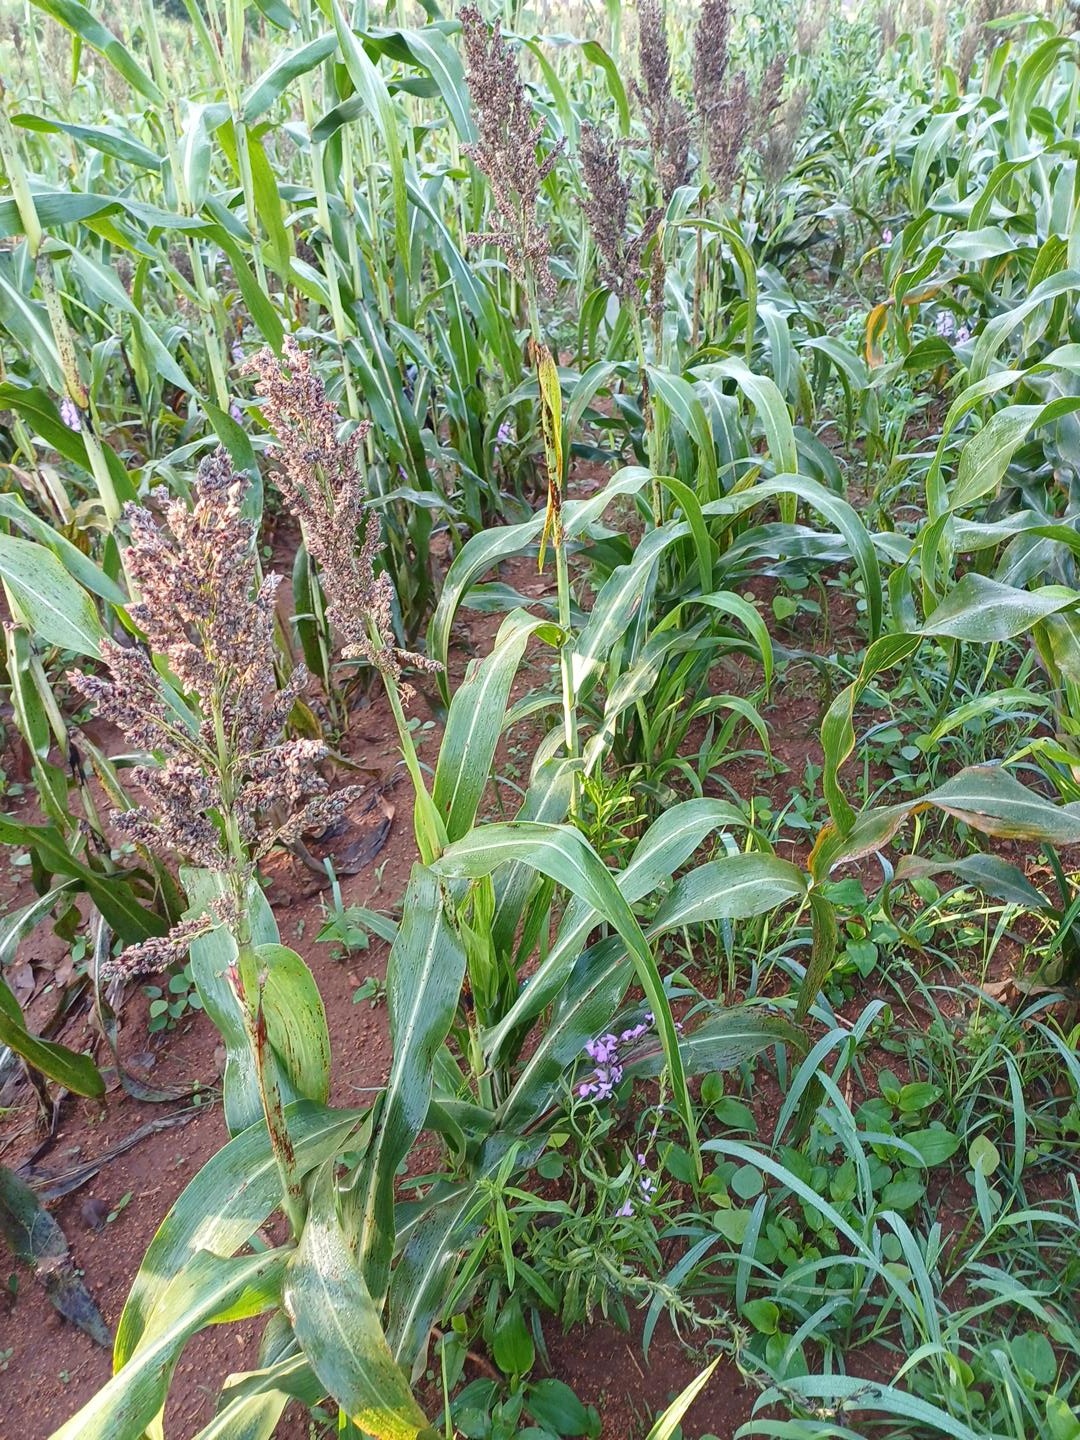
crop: sorghum
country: Kenya
